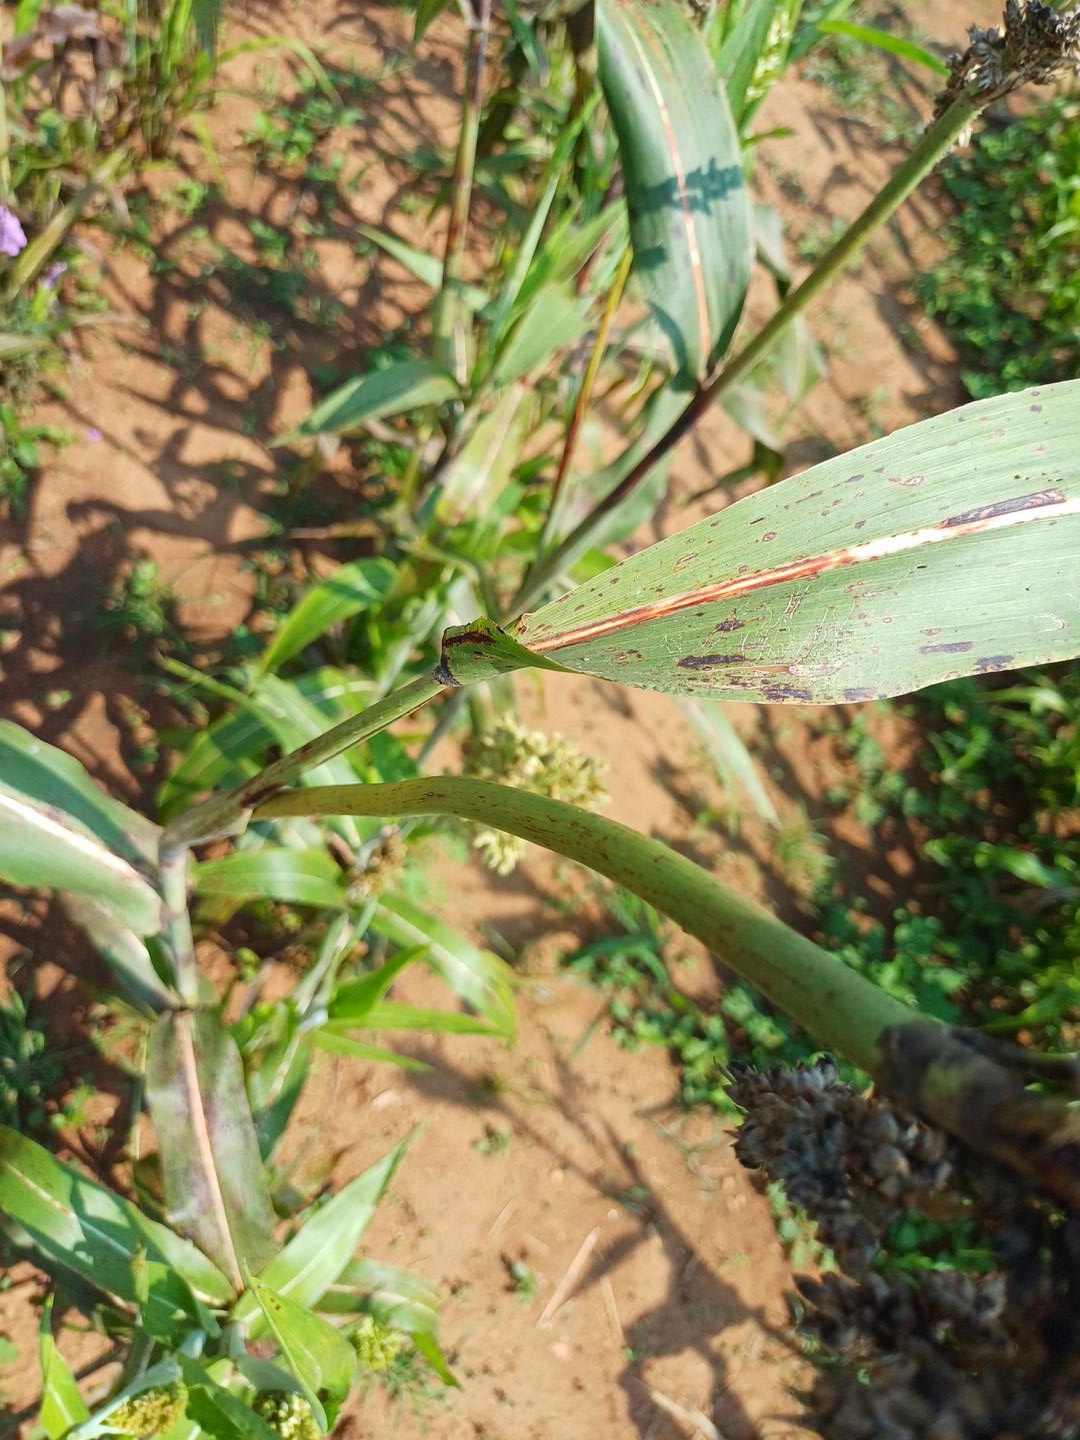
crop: sorghum
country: Kenya
